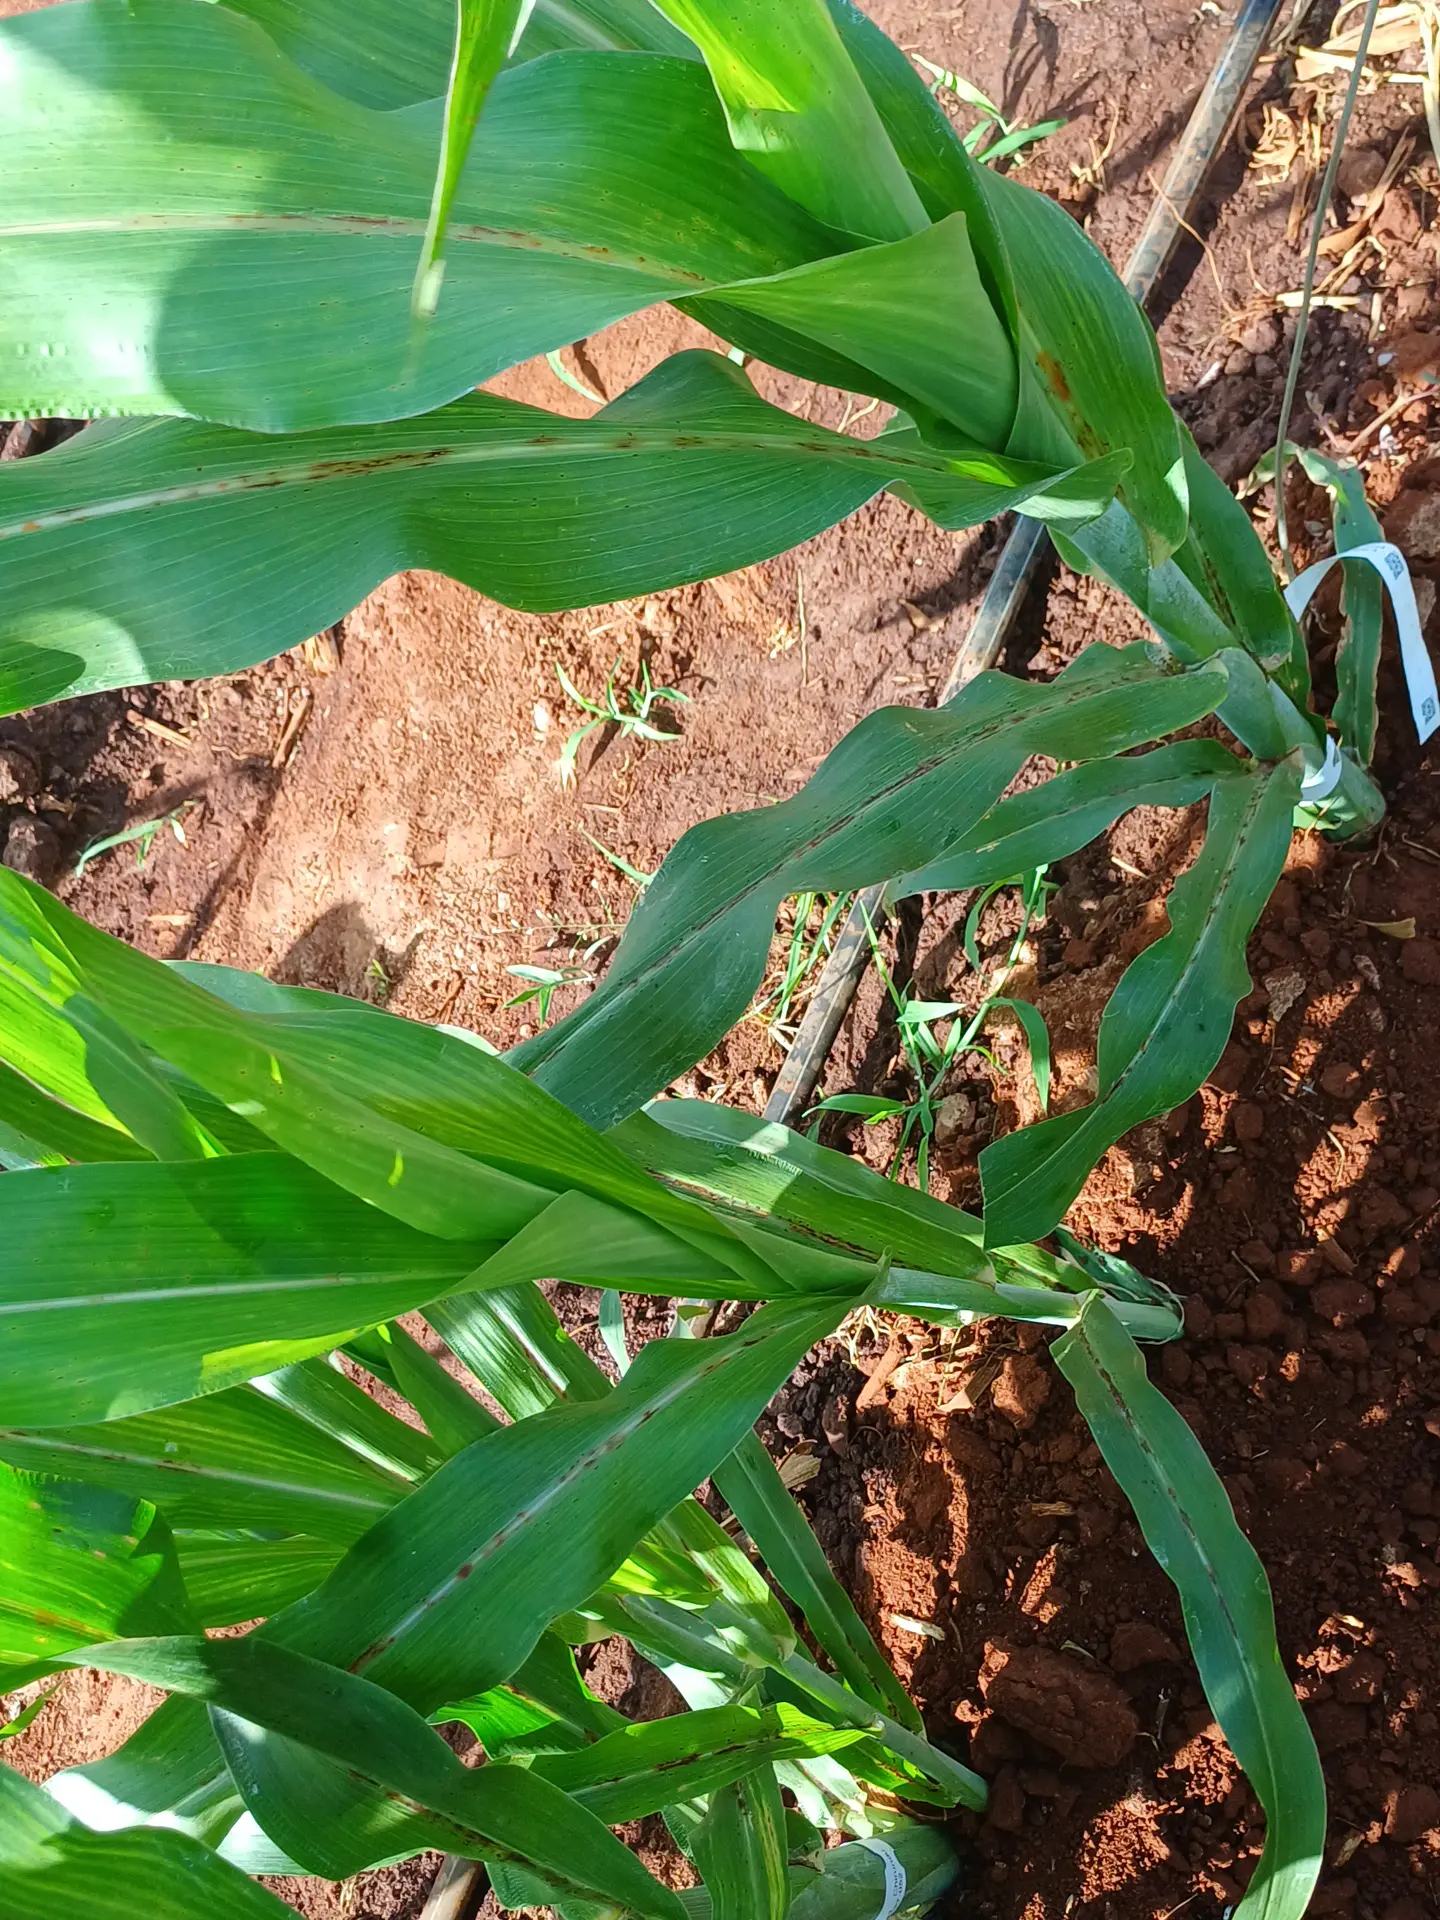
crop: sorghum
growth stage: vegetative
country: Kenya
